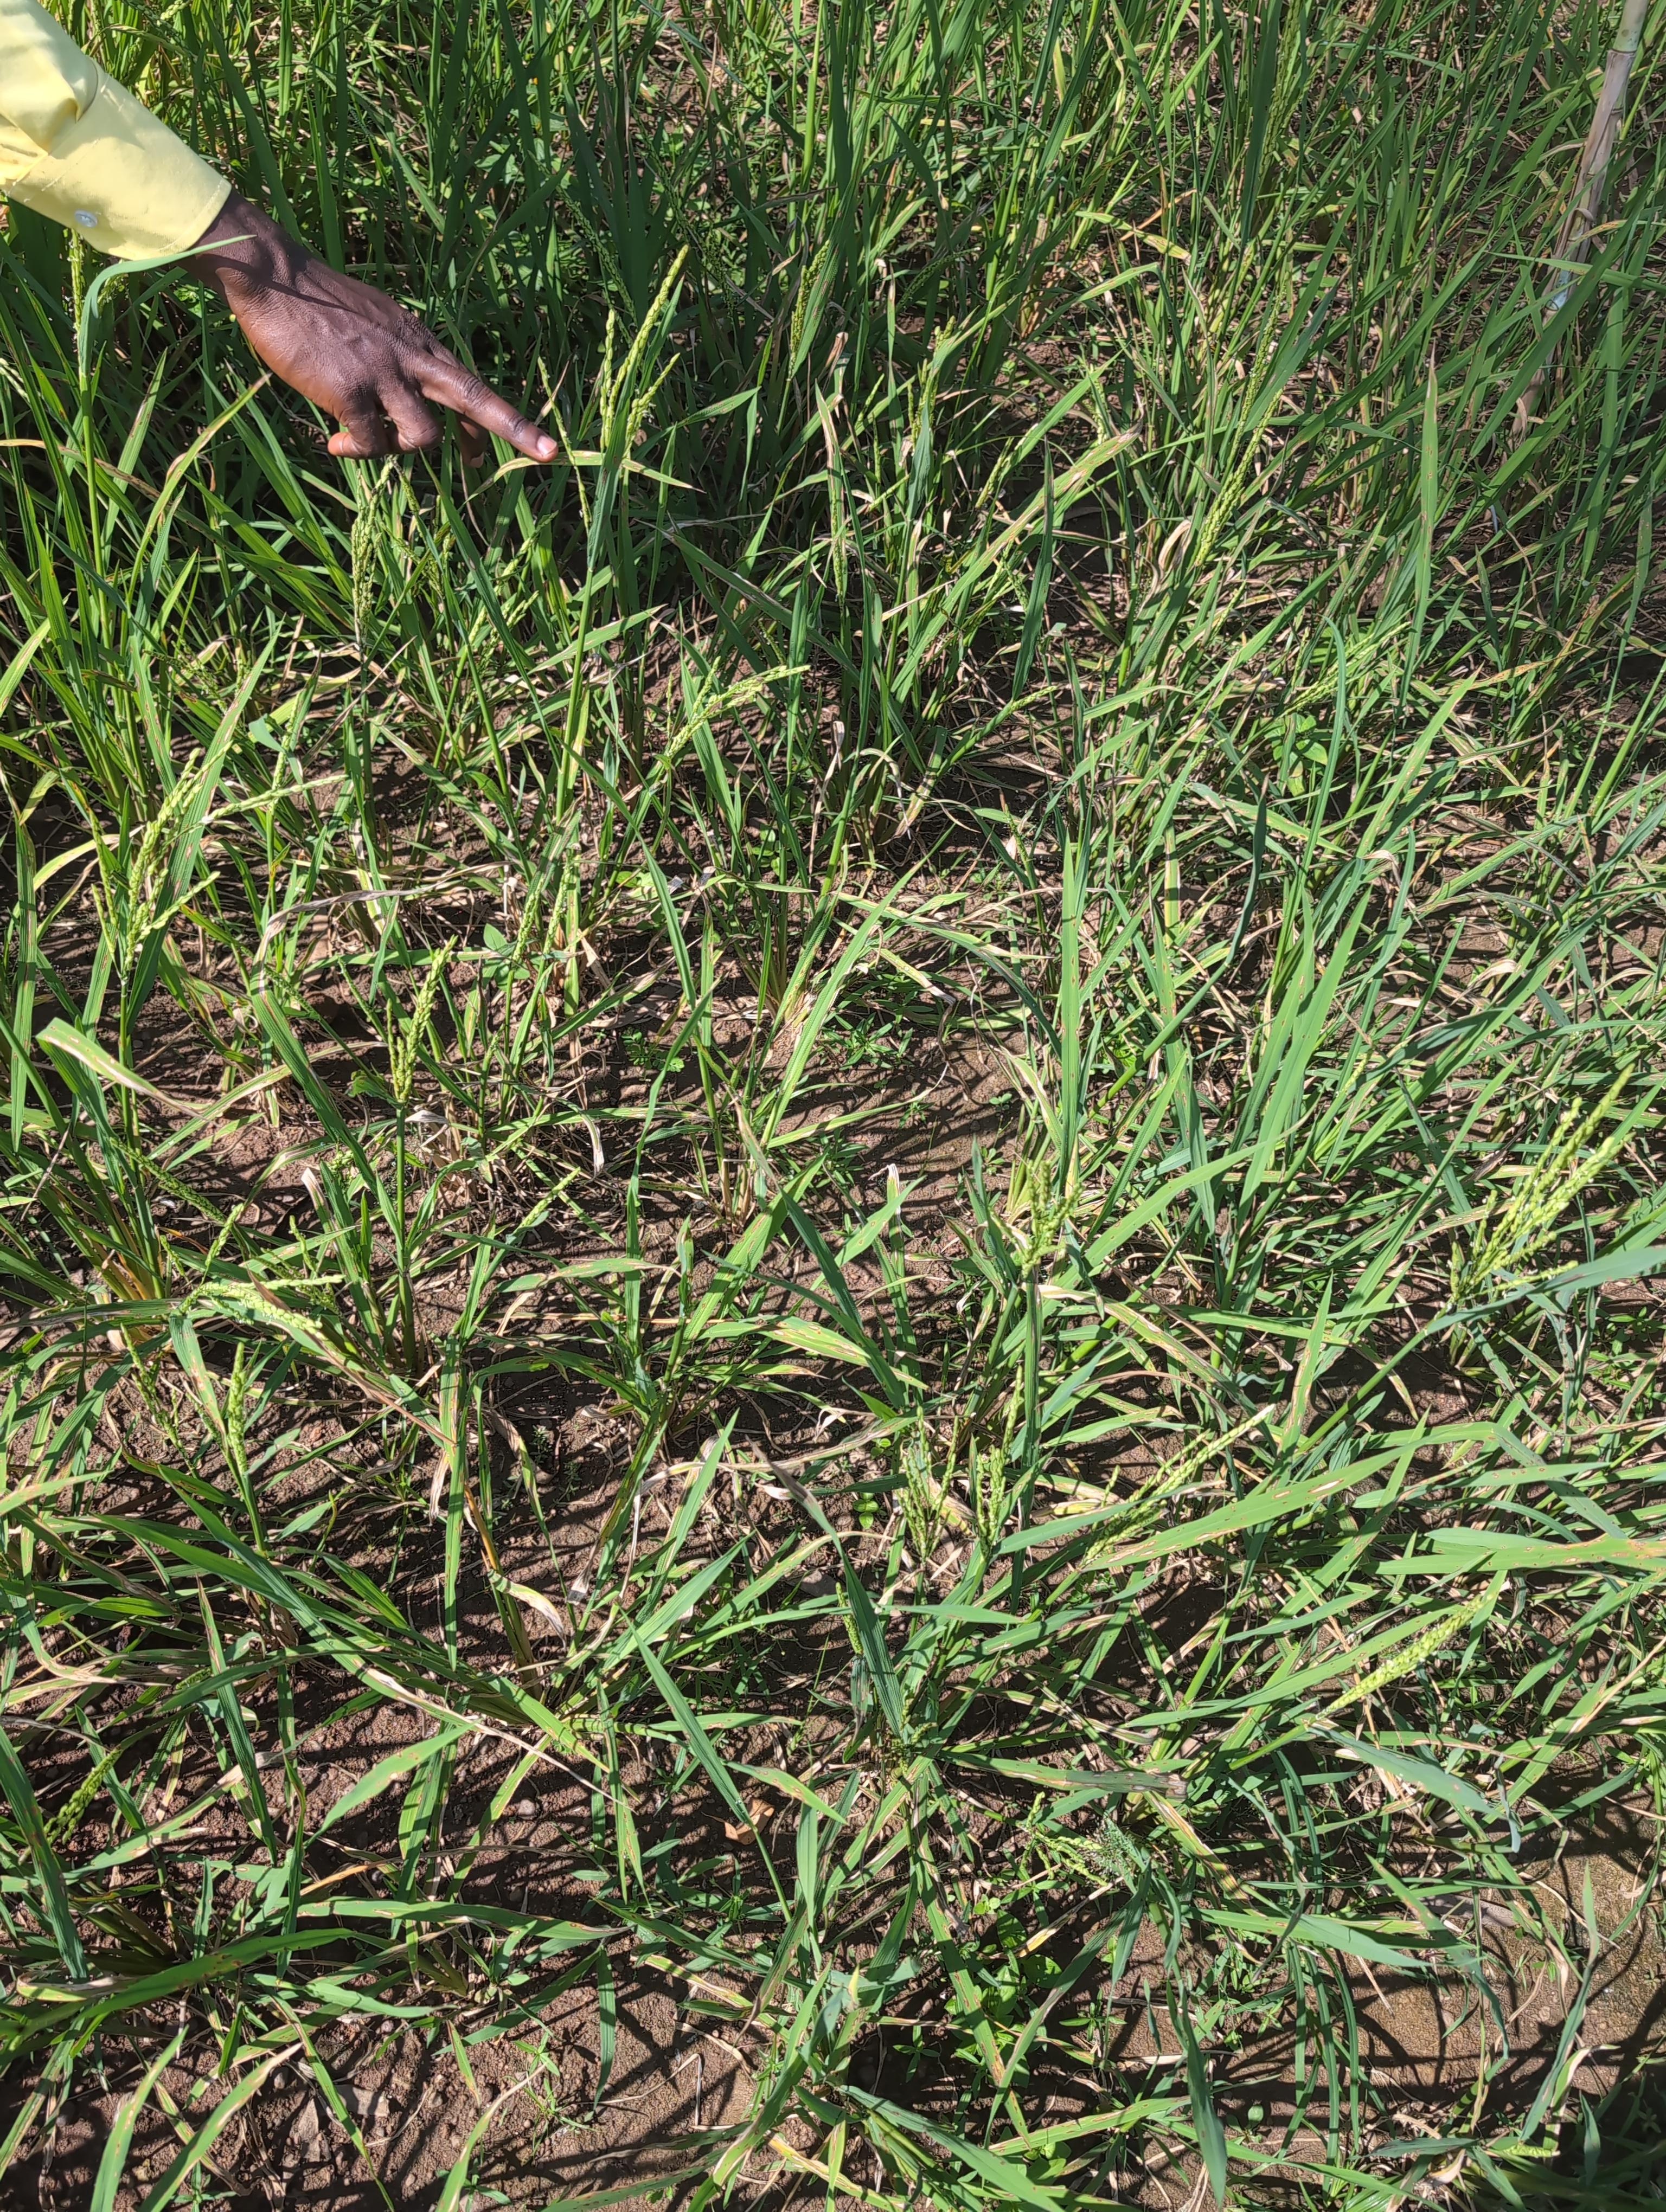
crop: rice
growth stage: flowering
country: Côte d'Ivoire
